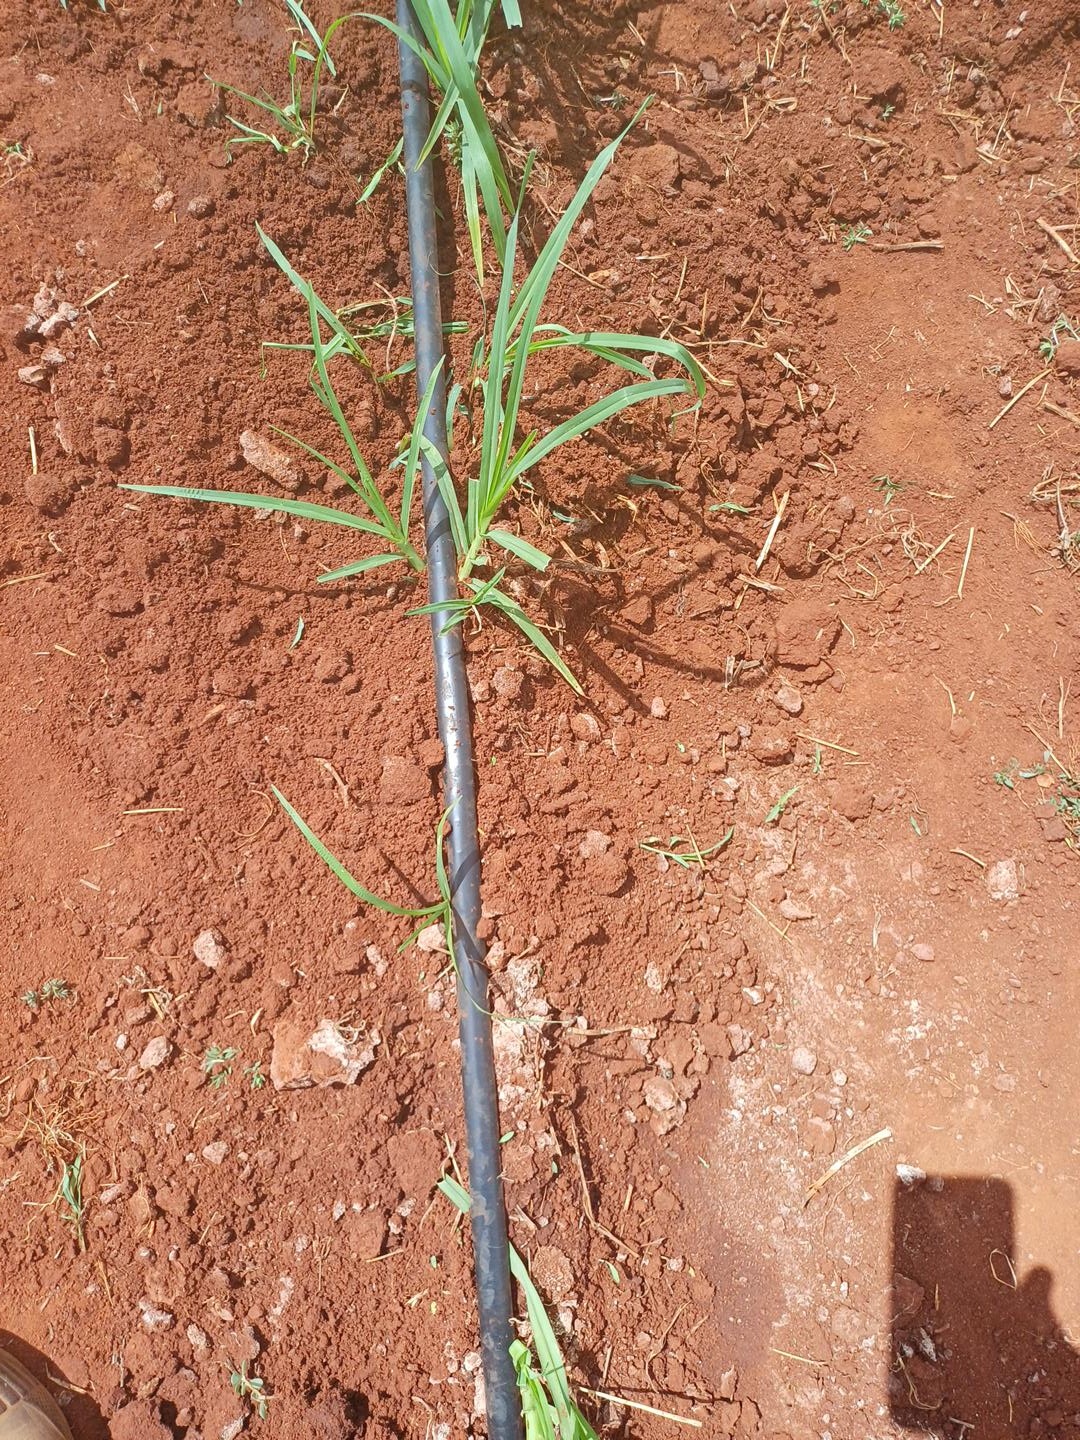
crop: finger millet
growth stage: vegetative
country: Kenya
